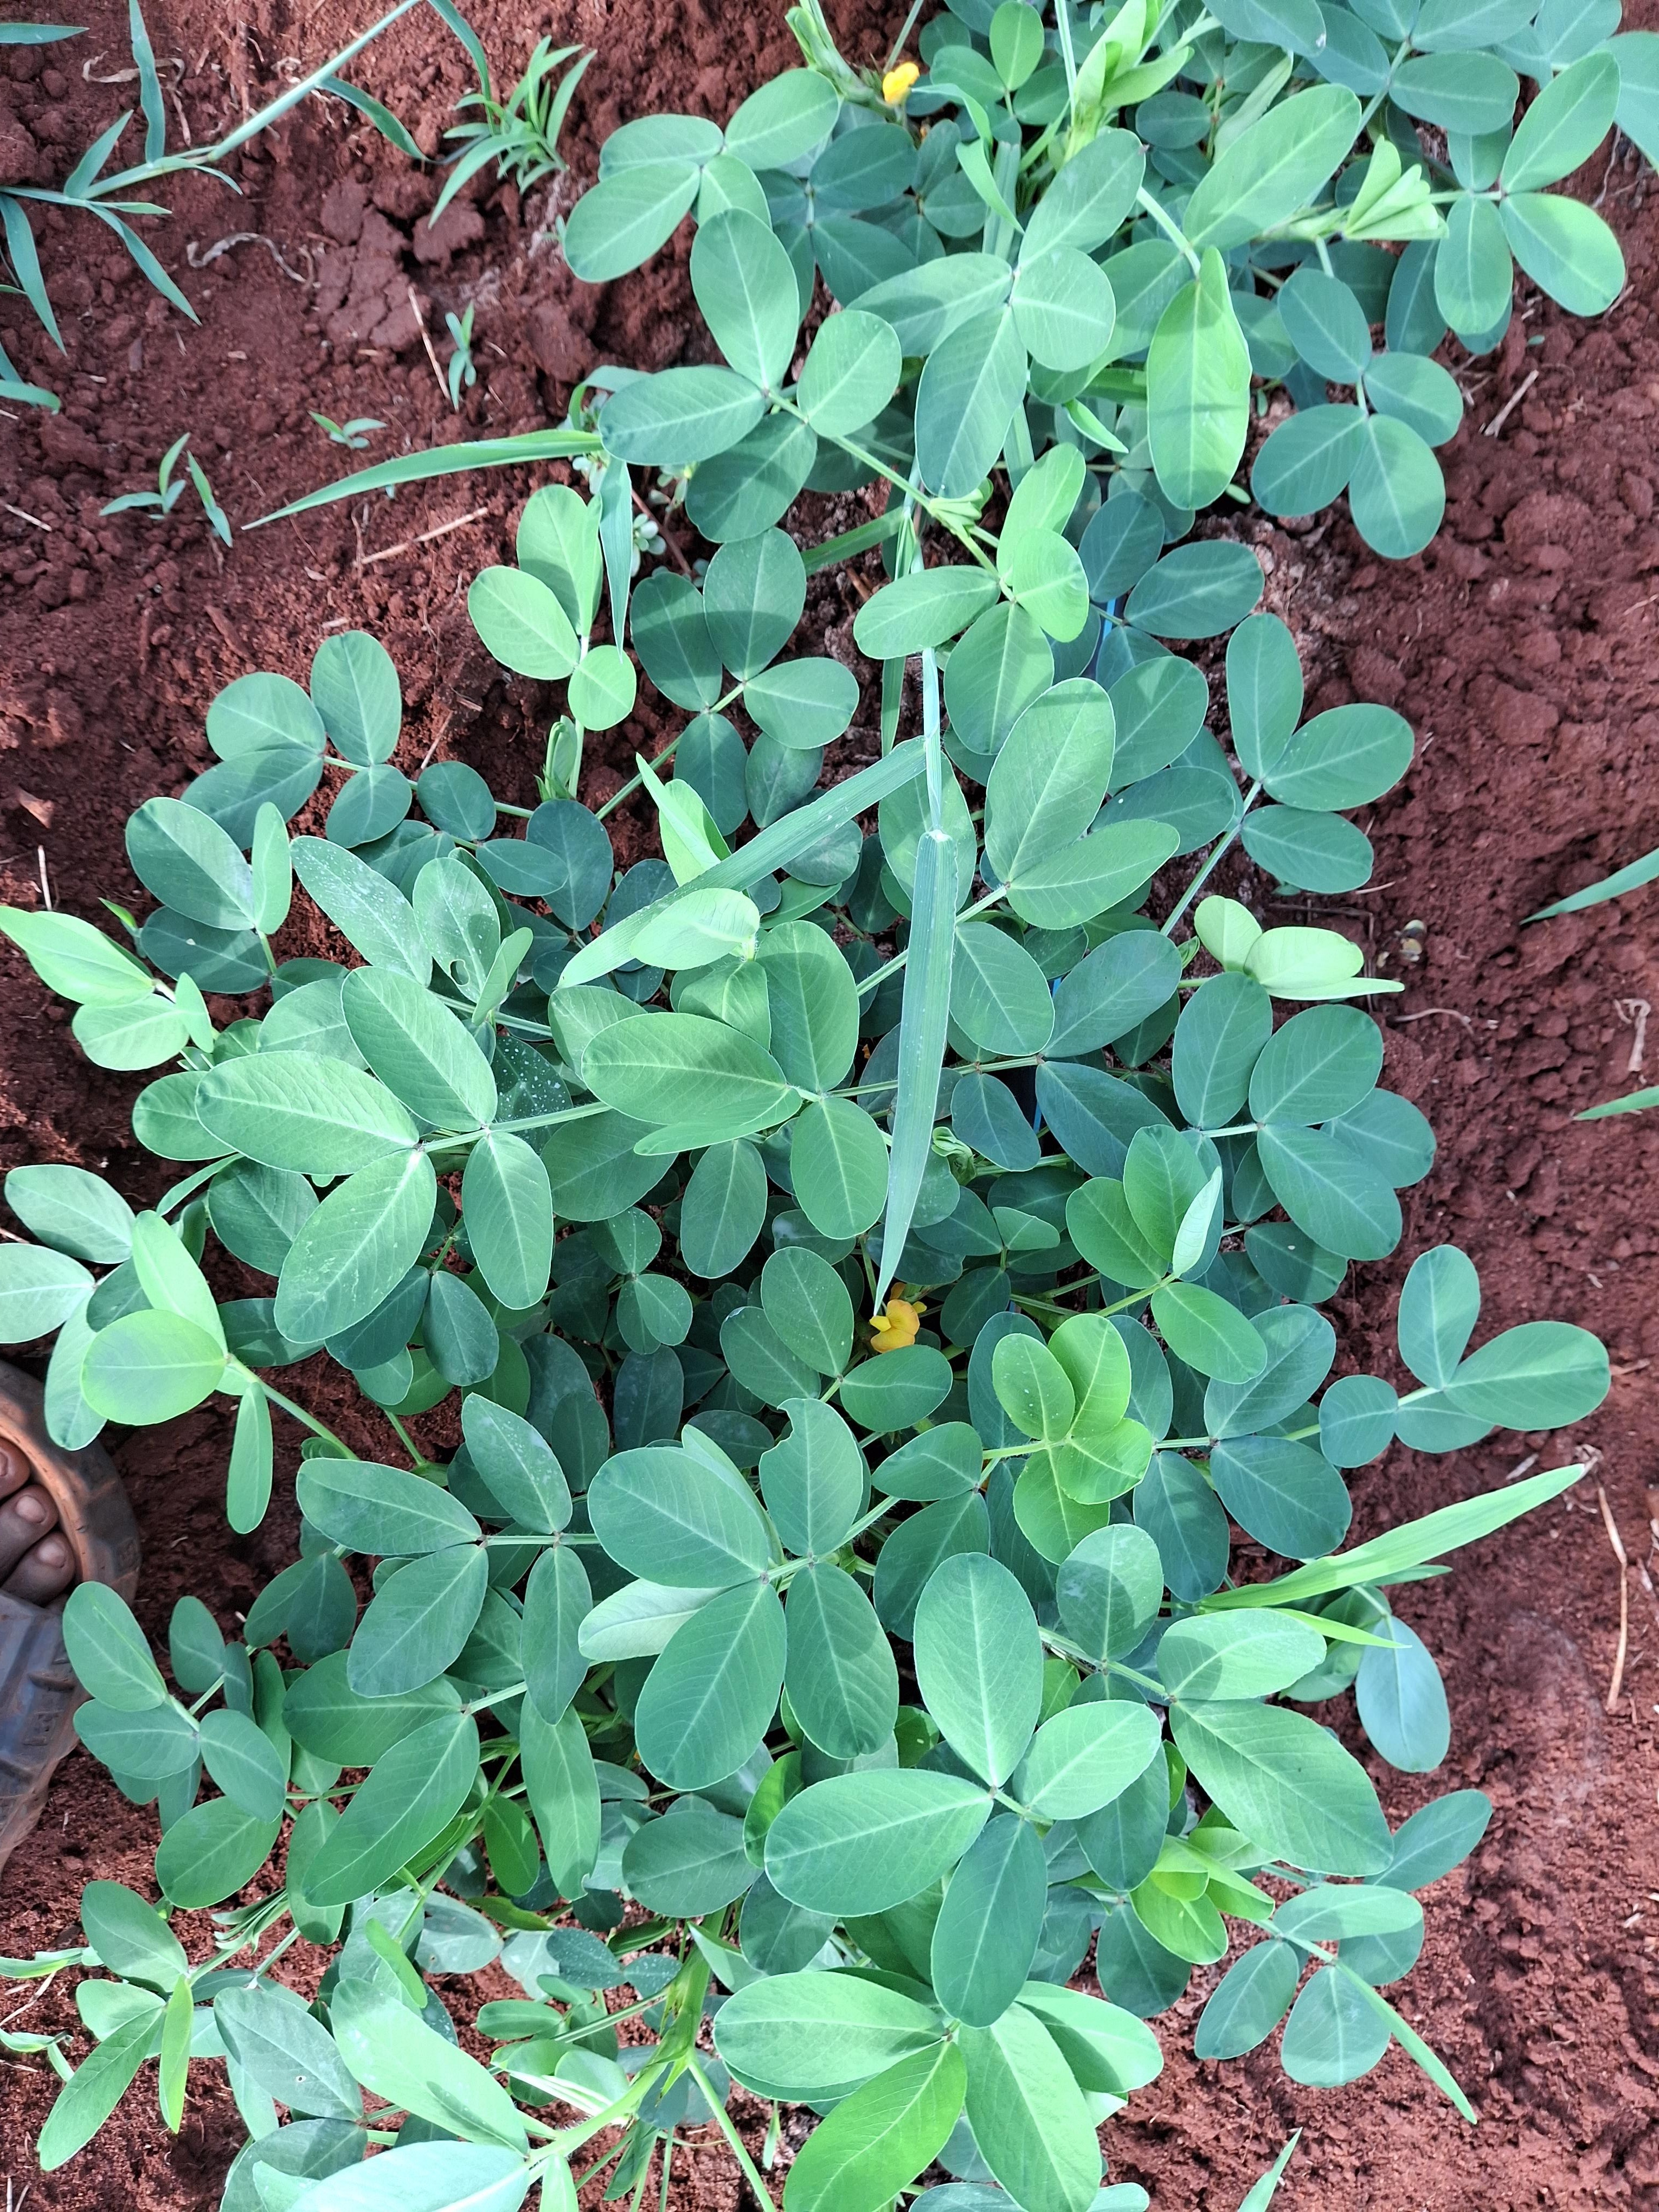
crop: groundnut
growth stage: flowering
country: Kenya
